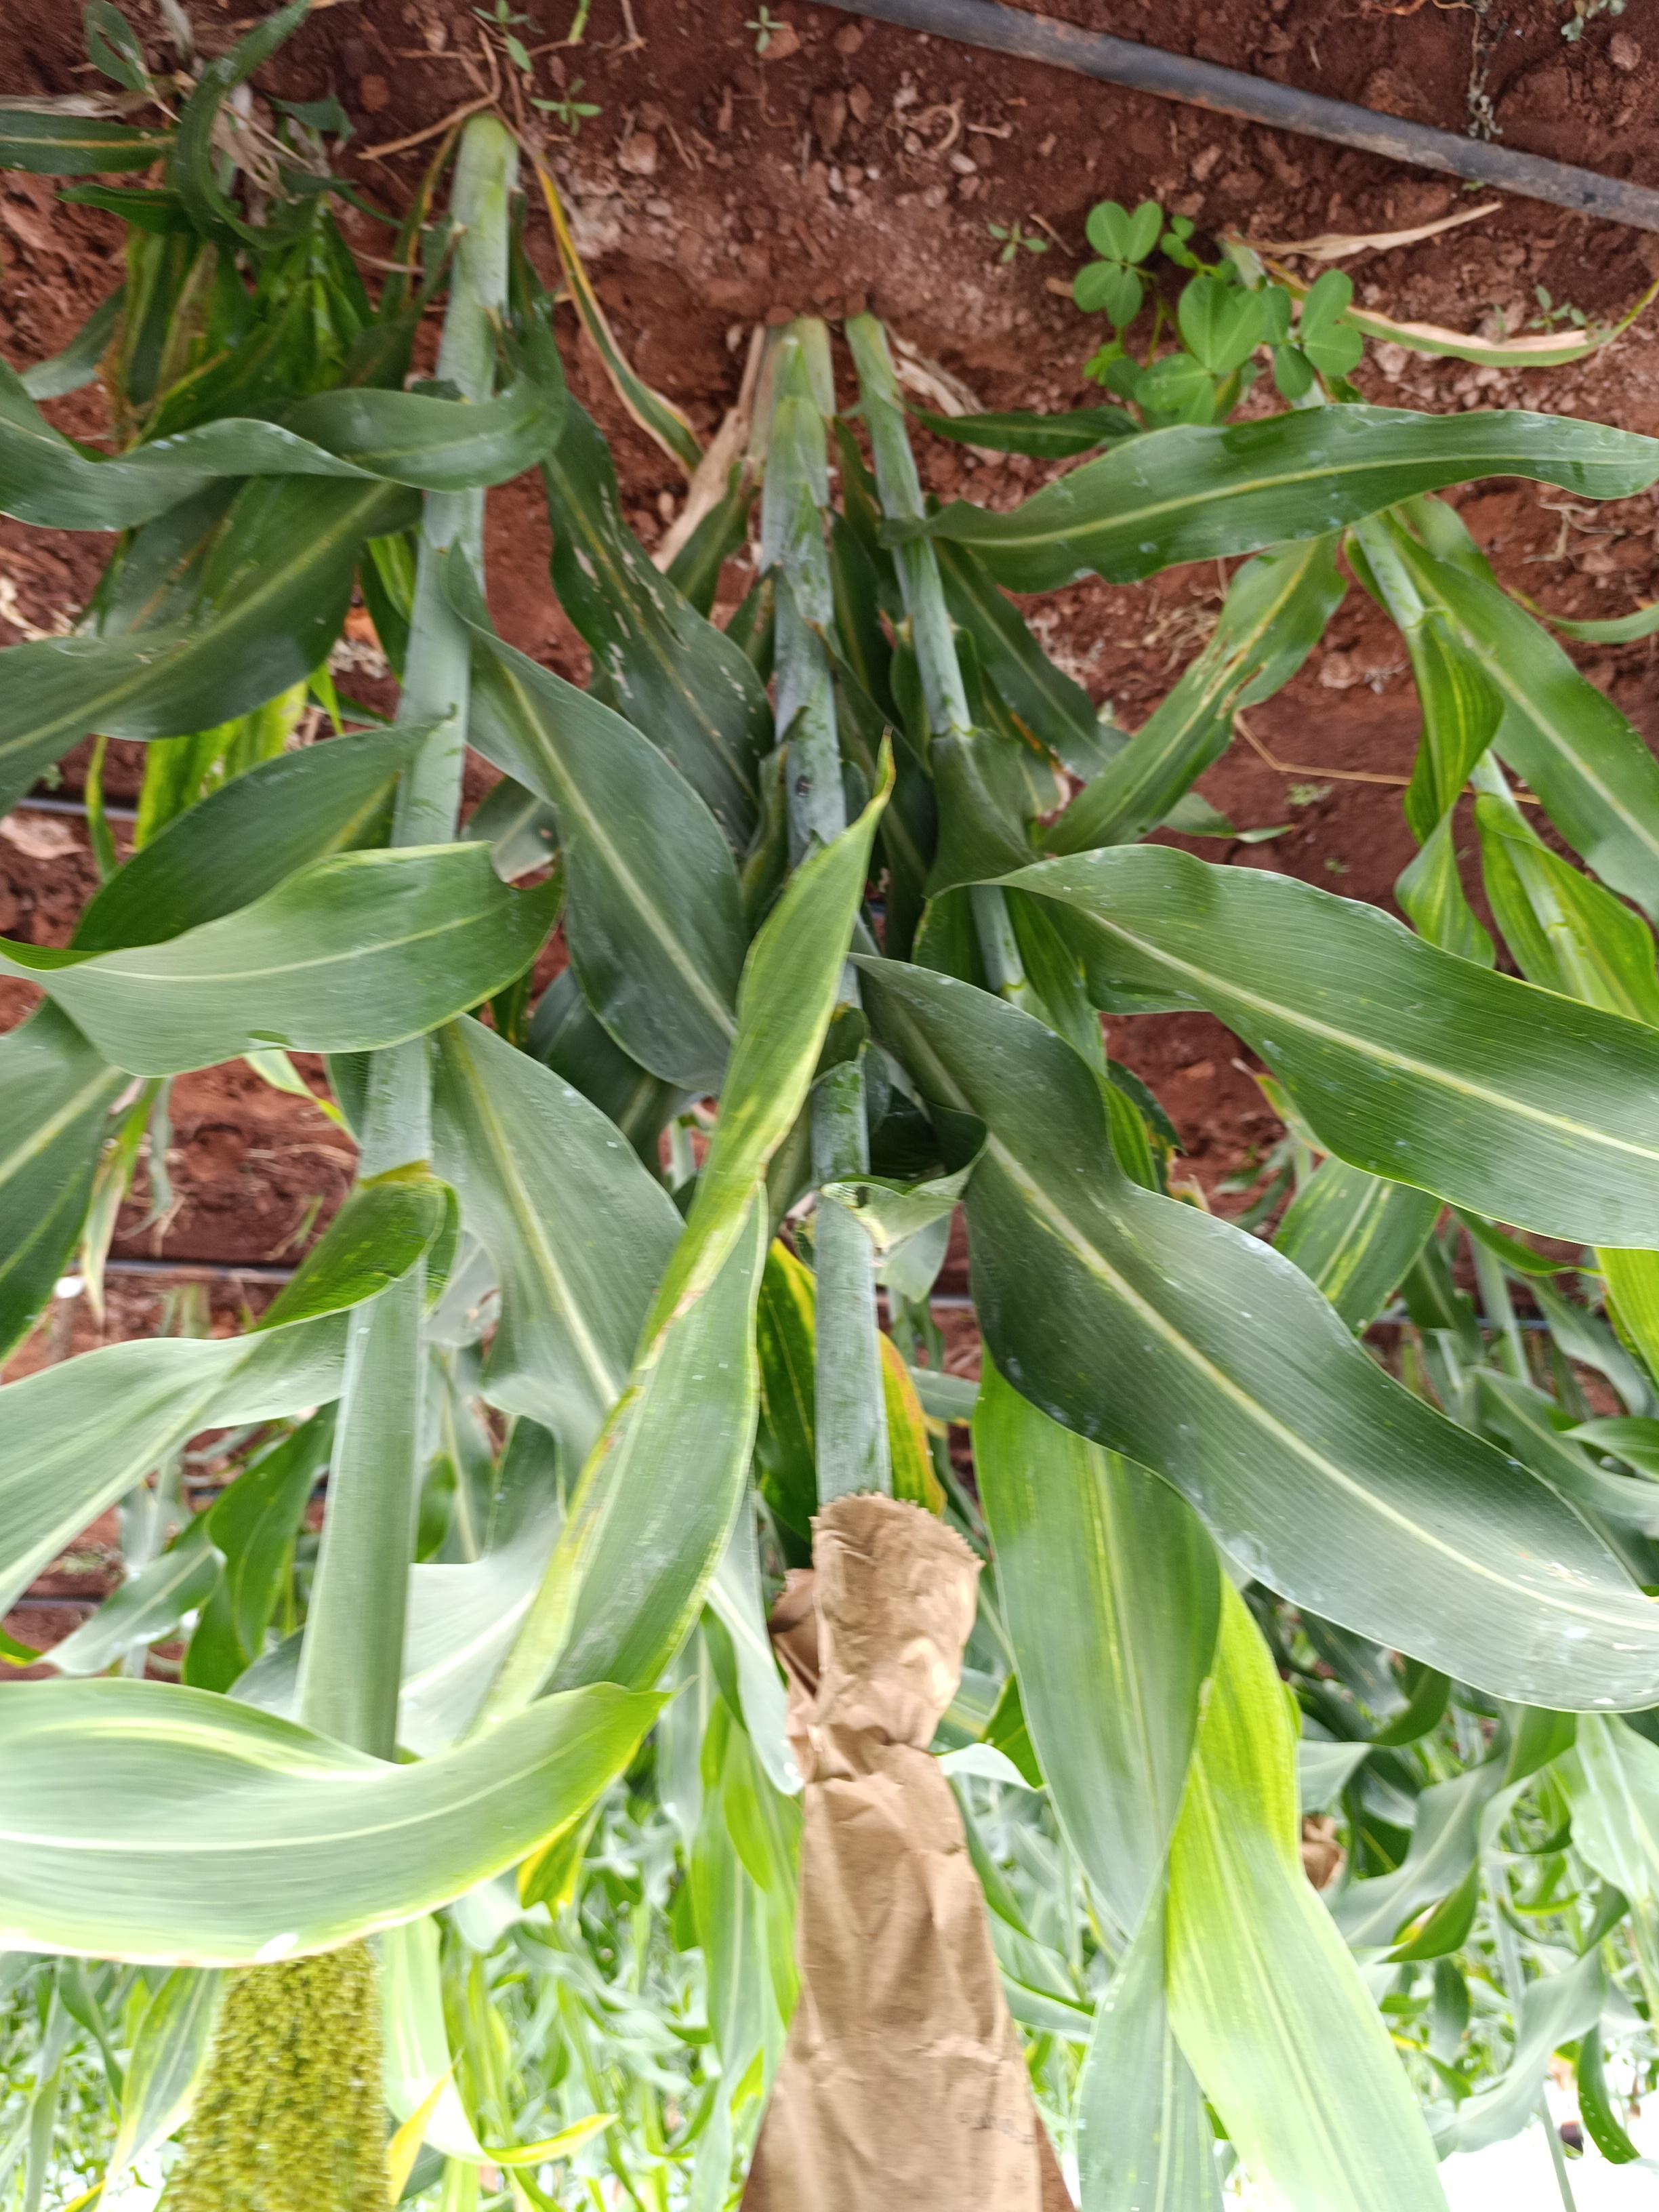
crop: sorghum
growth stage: heading tuber
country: Kenya
